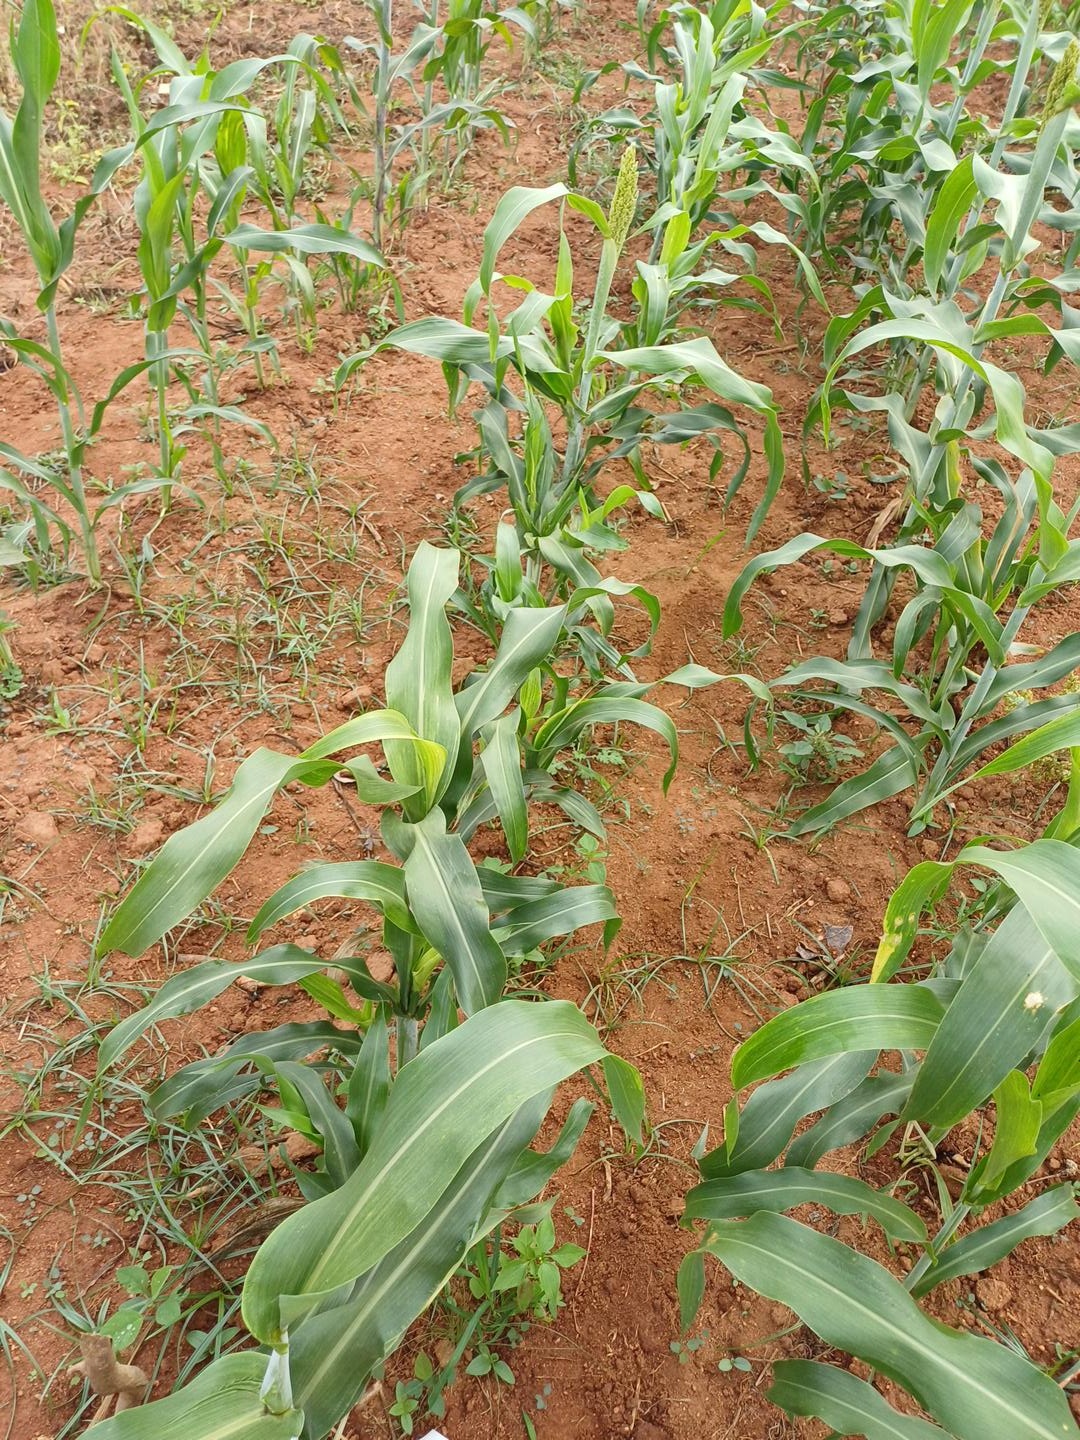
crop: sorghum
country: Kenya
